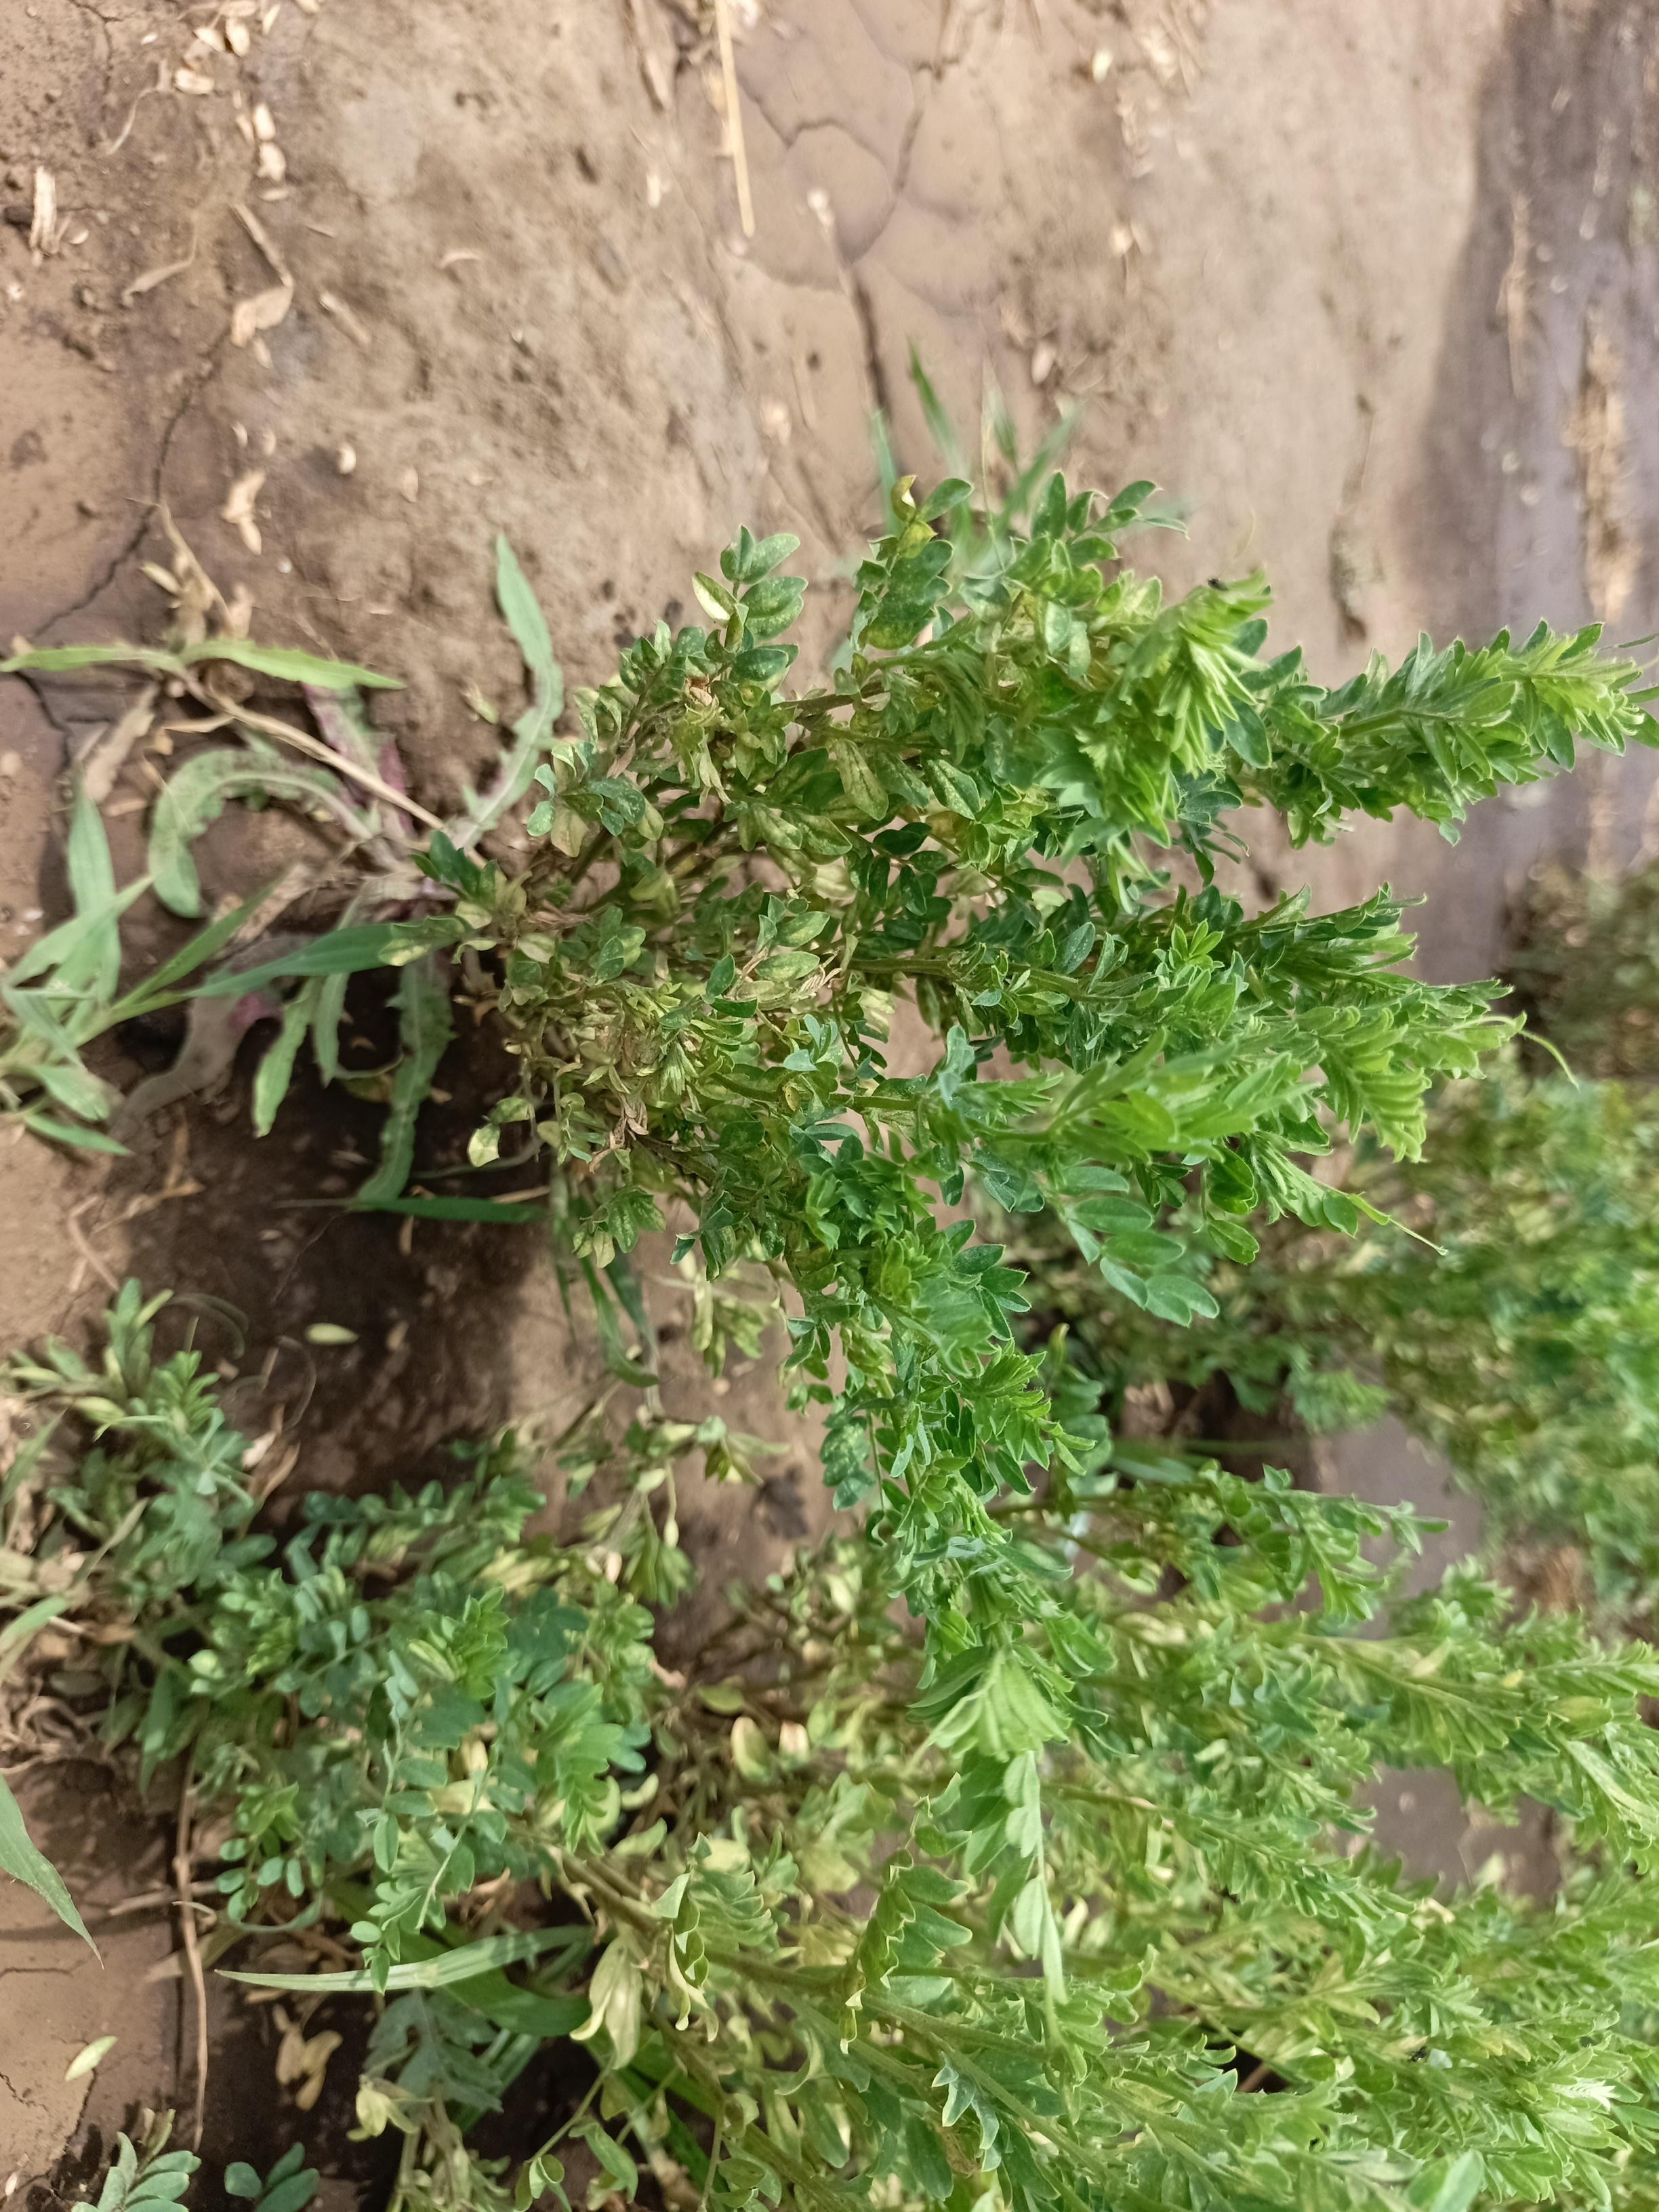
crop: lentil
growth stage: vegetative
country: Tanzania
